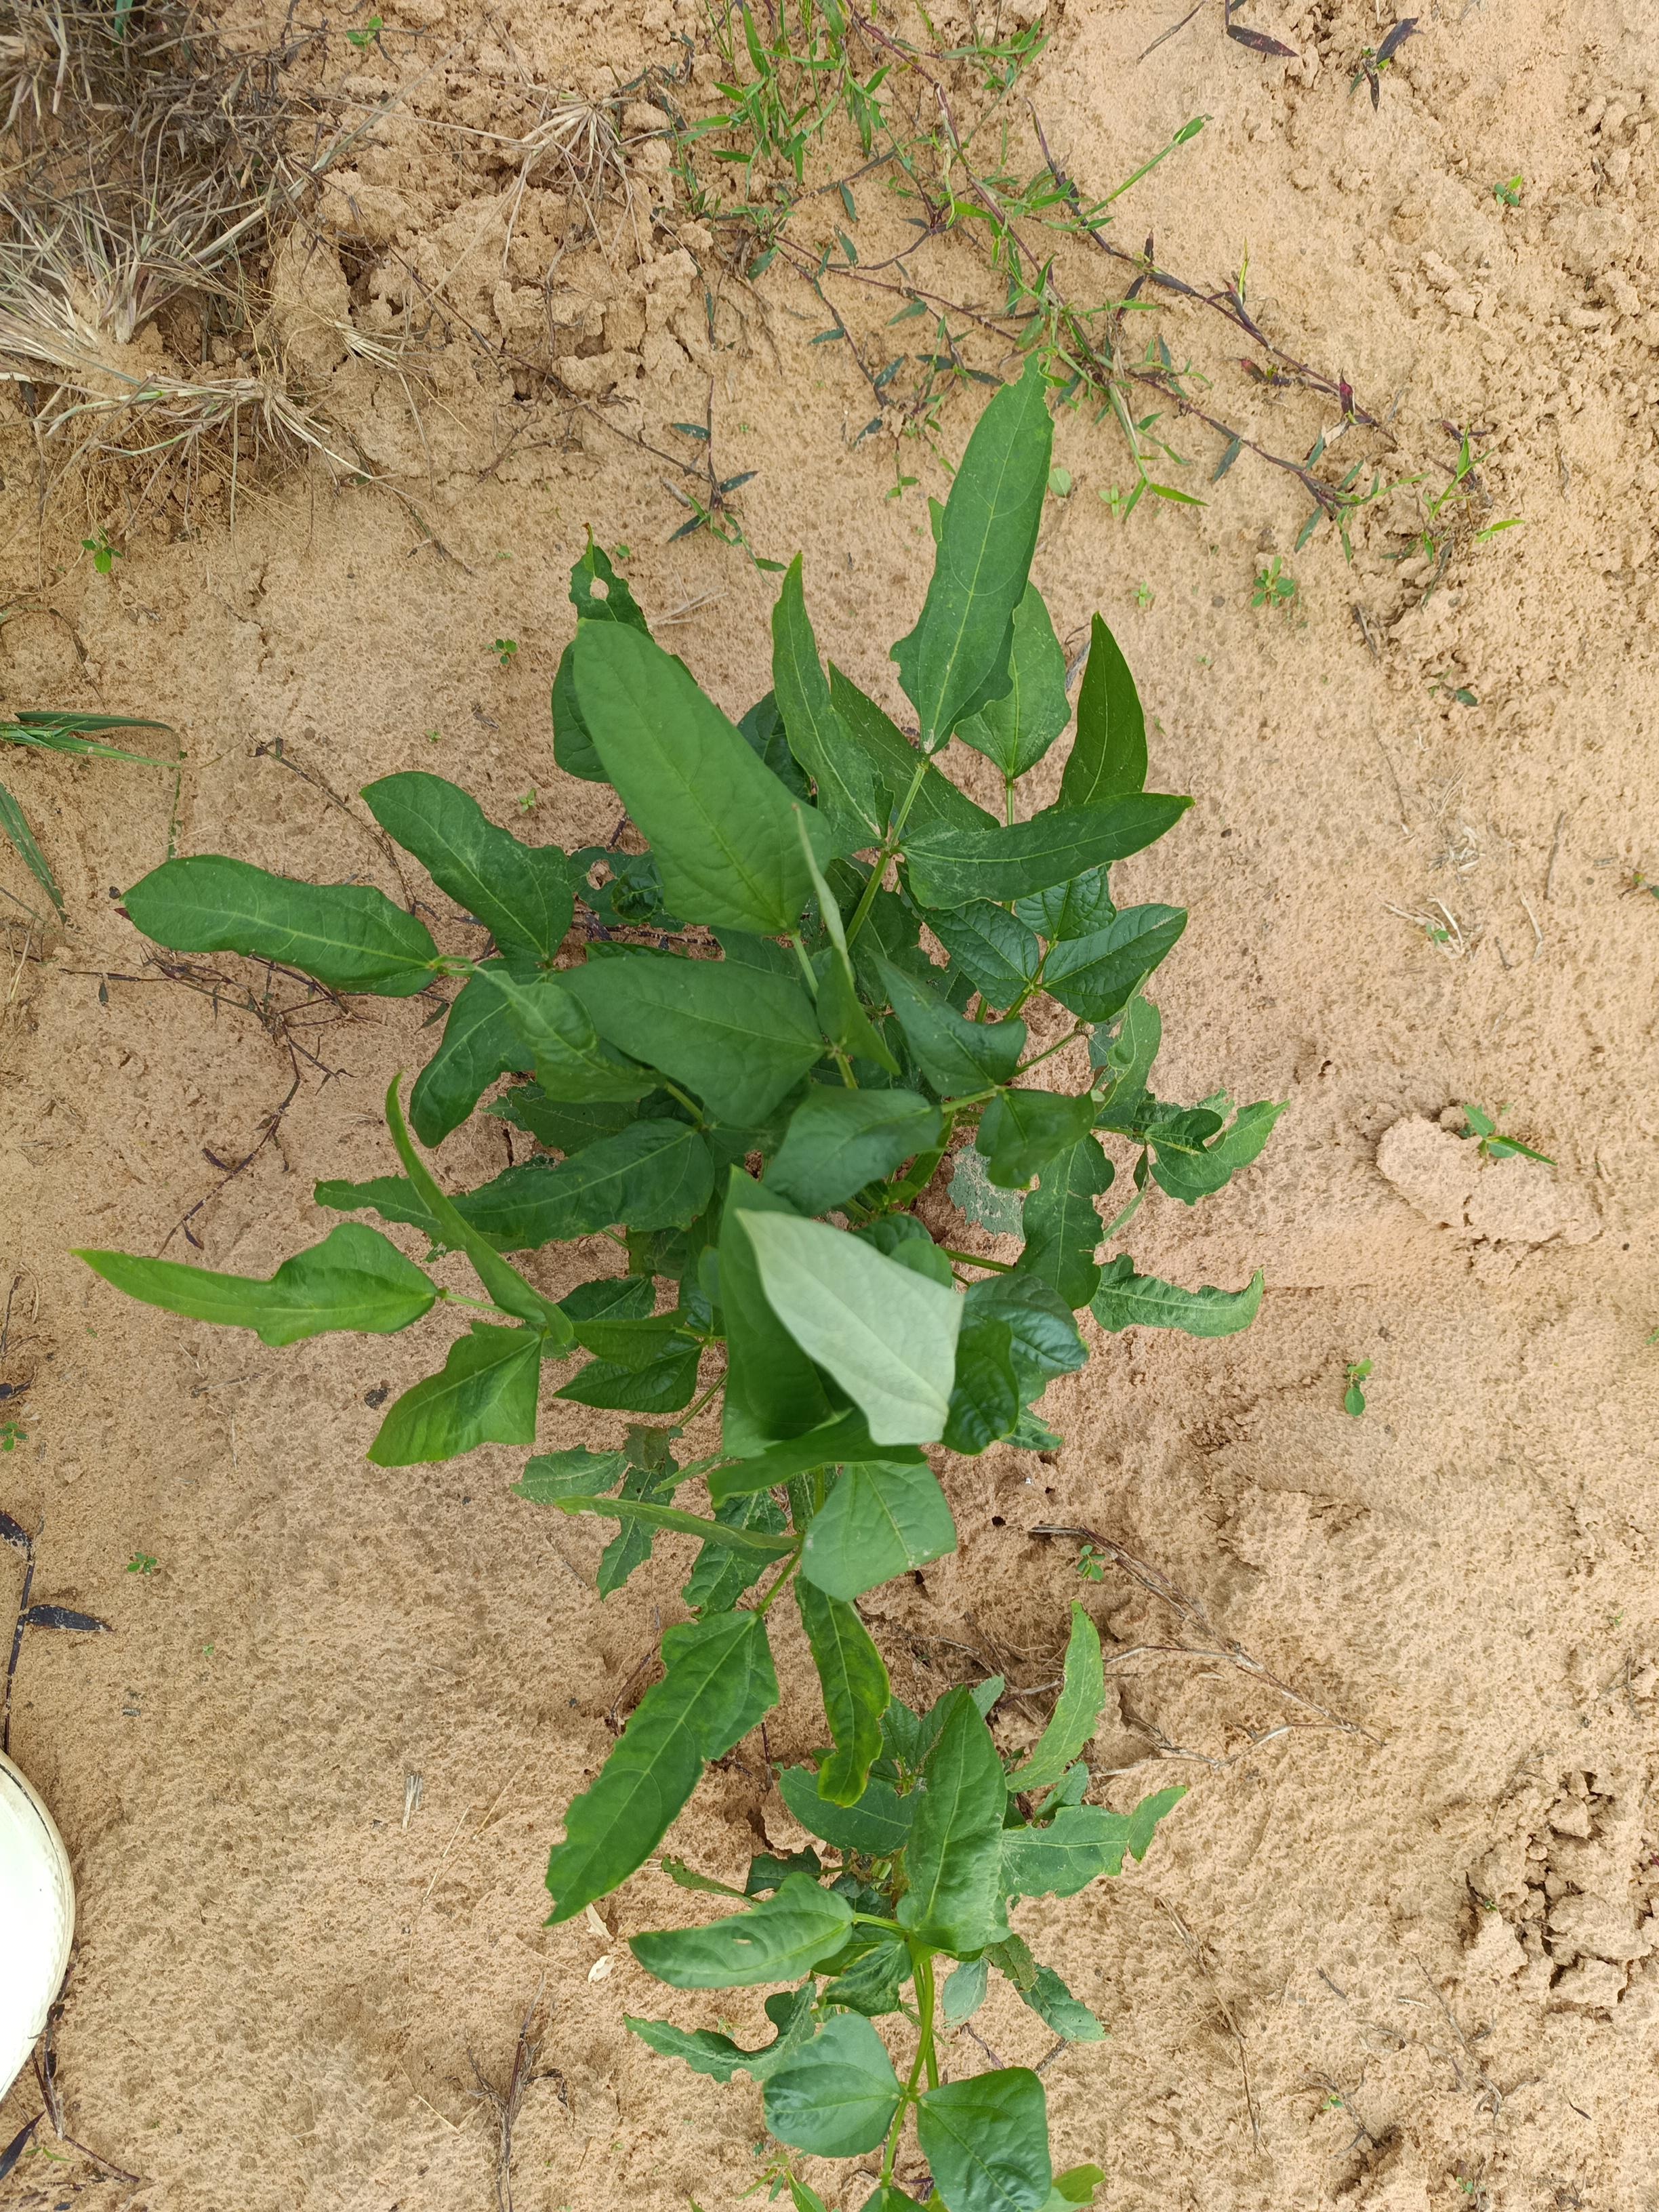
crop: cowpea
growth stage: emergence
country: Nigeria
